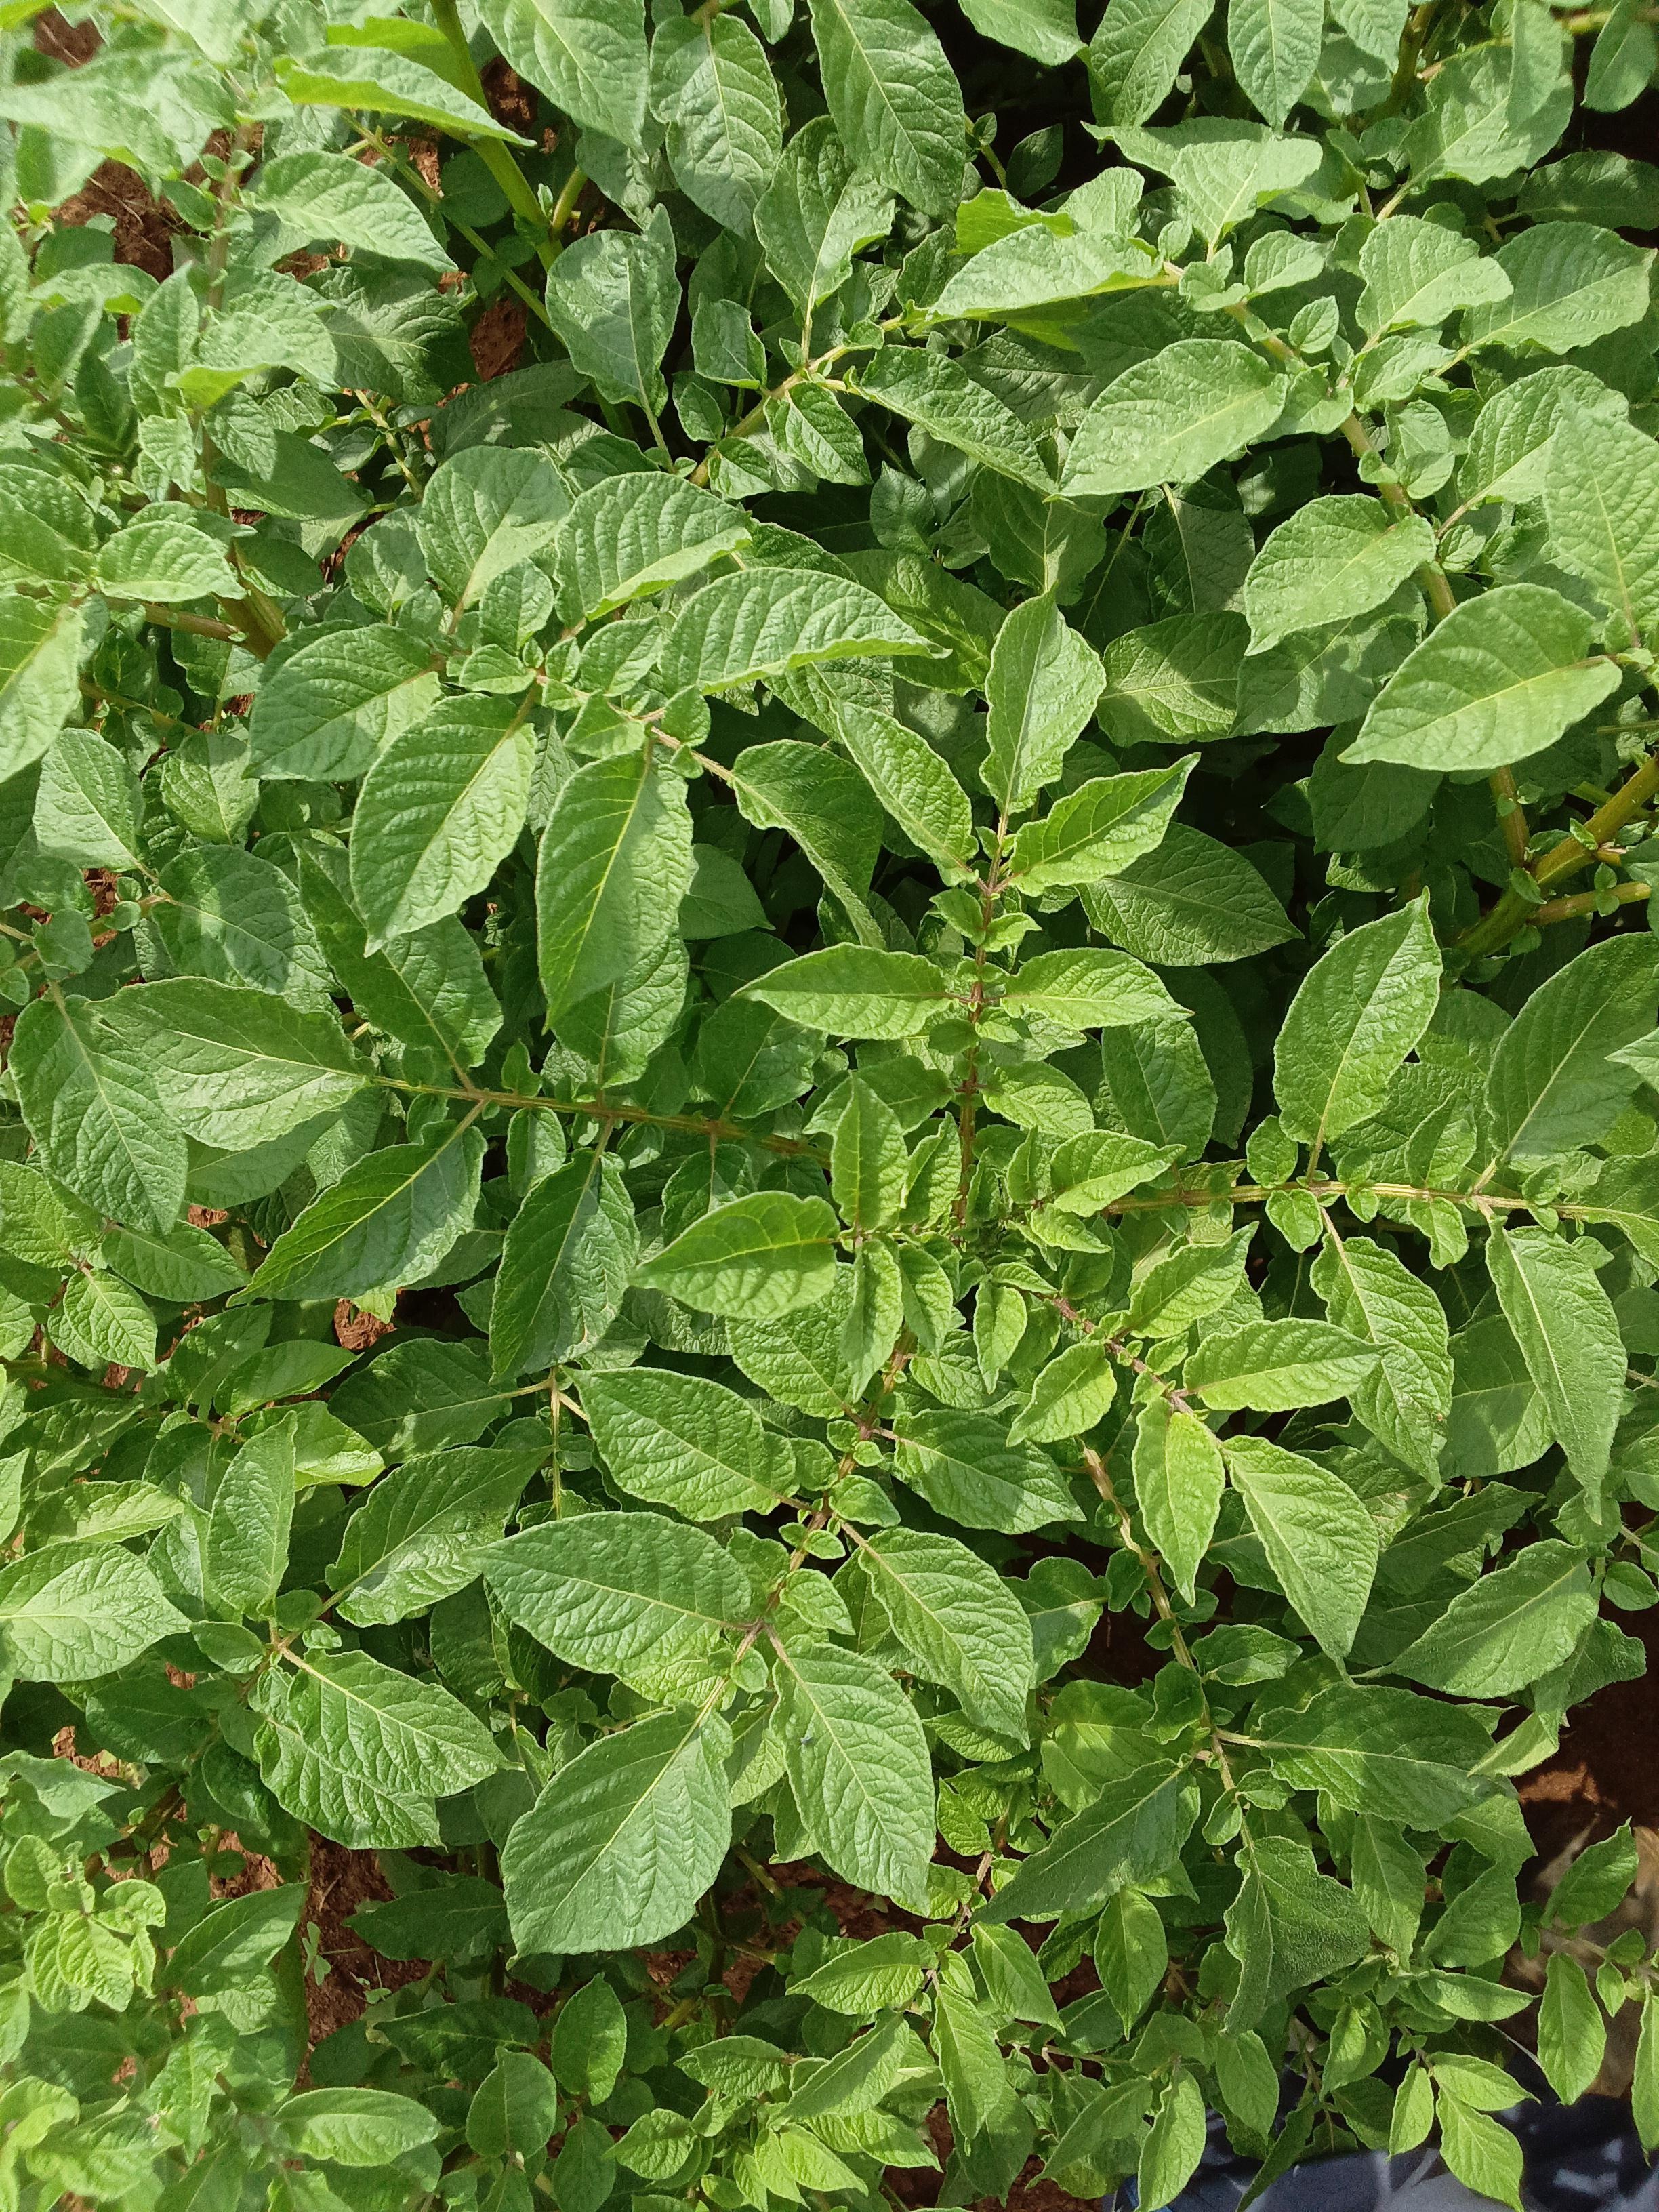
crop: potato
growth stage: vegetative
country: Kenya
